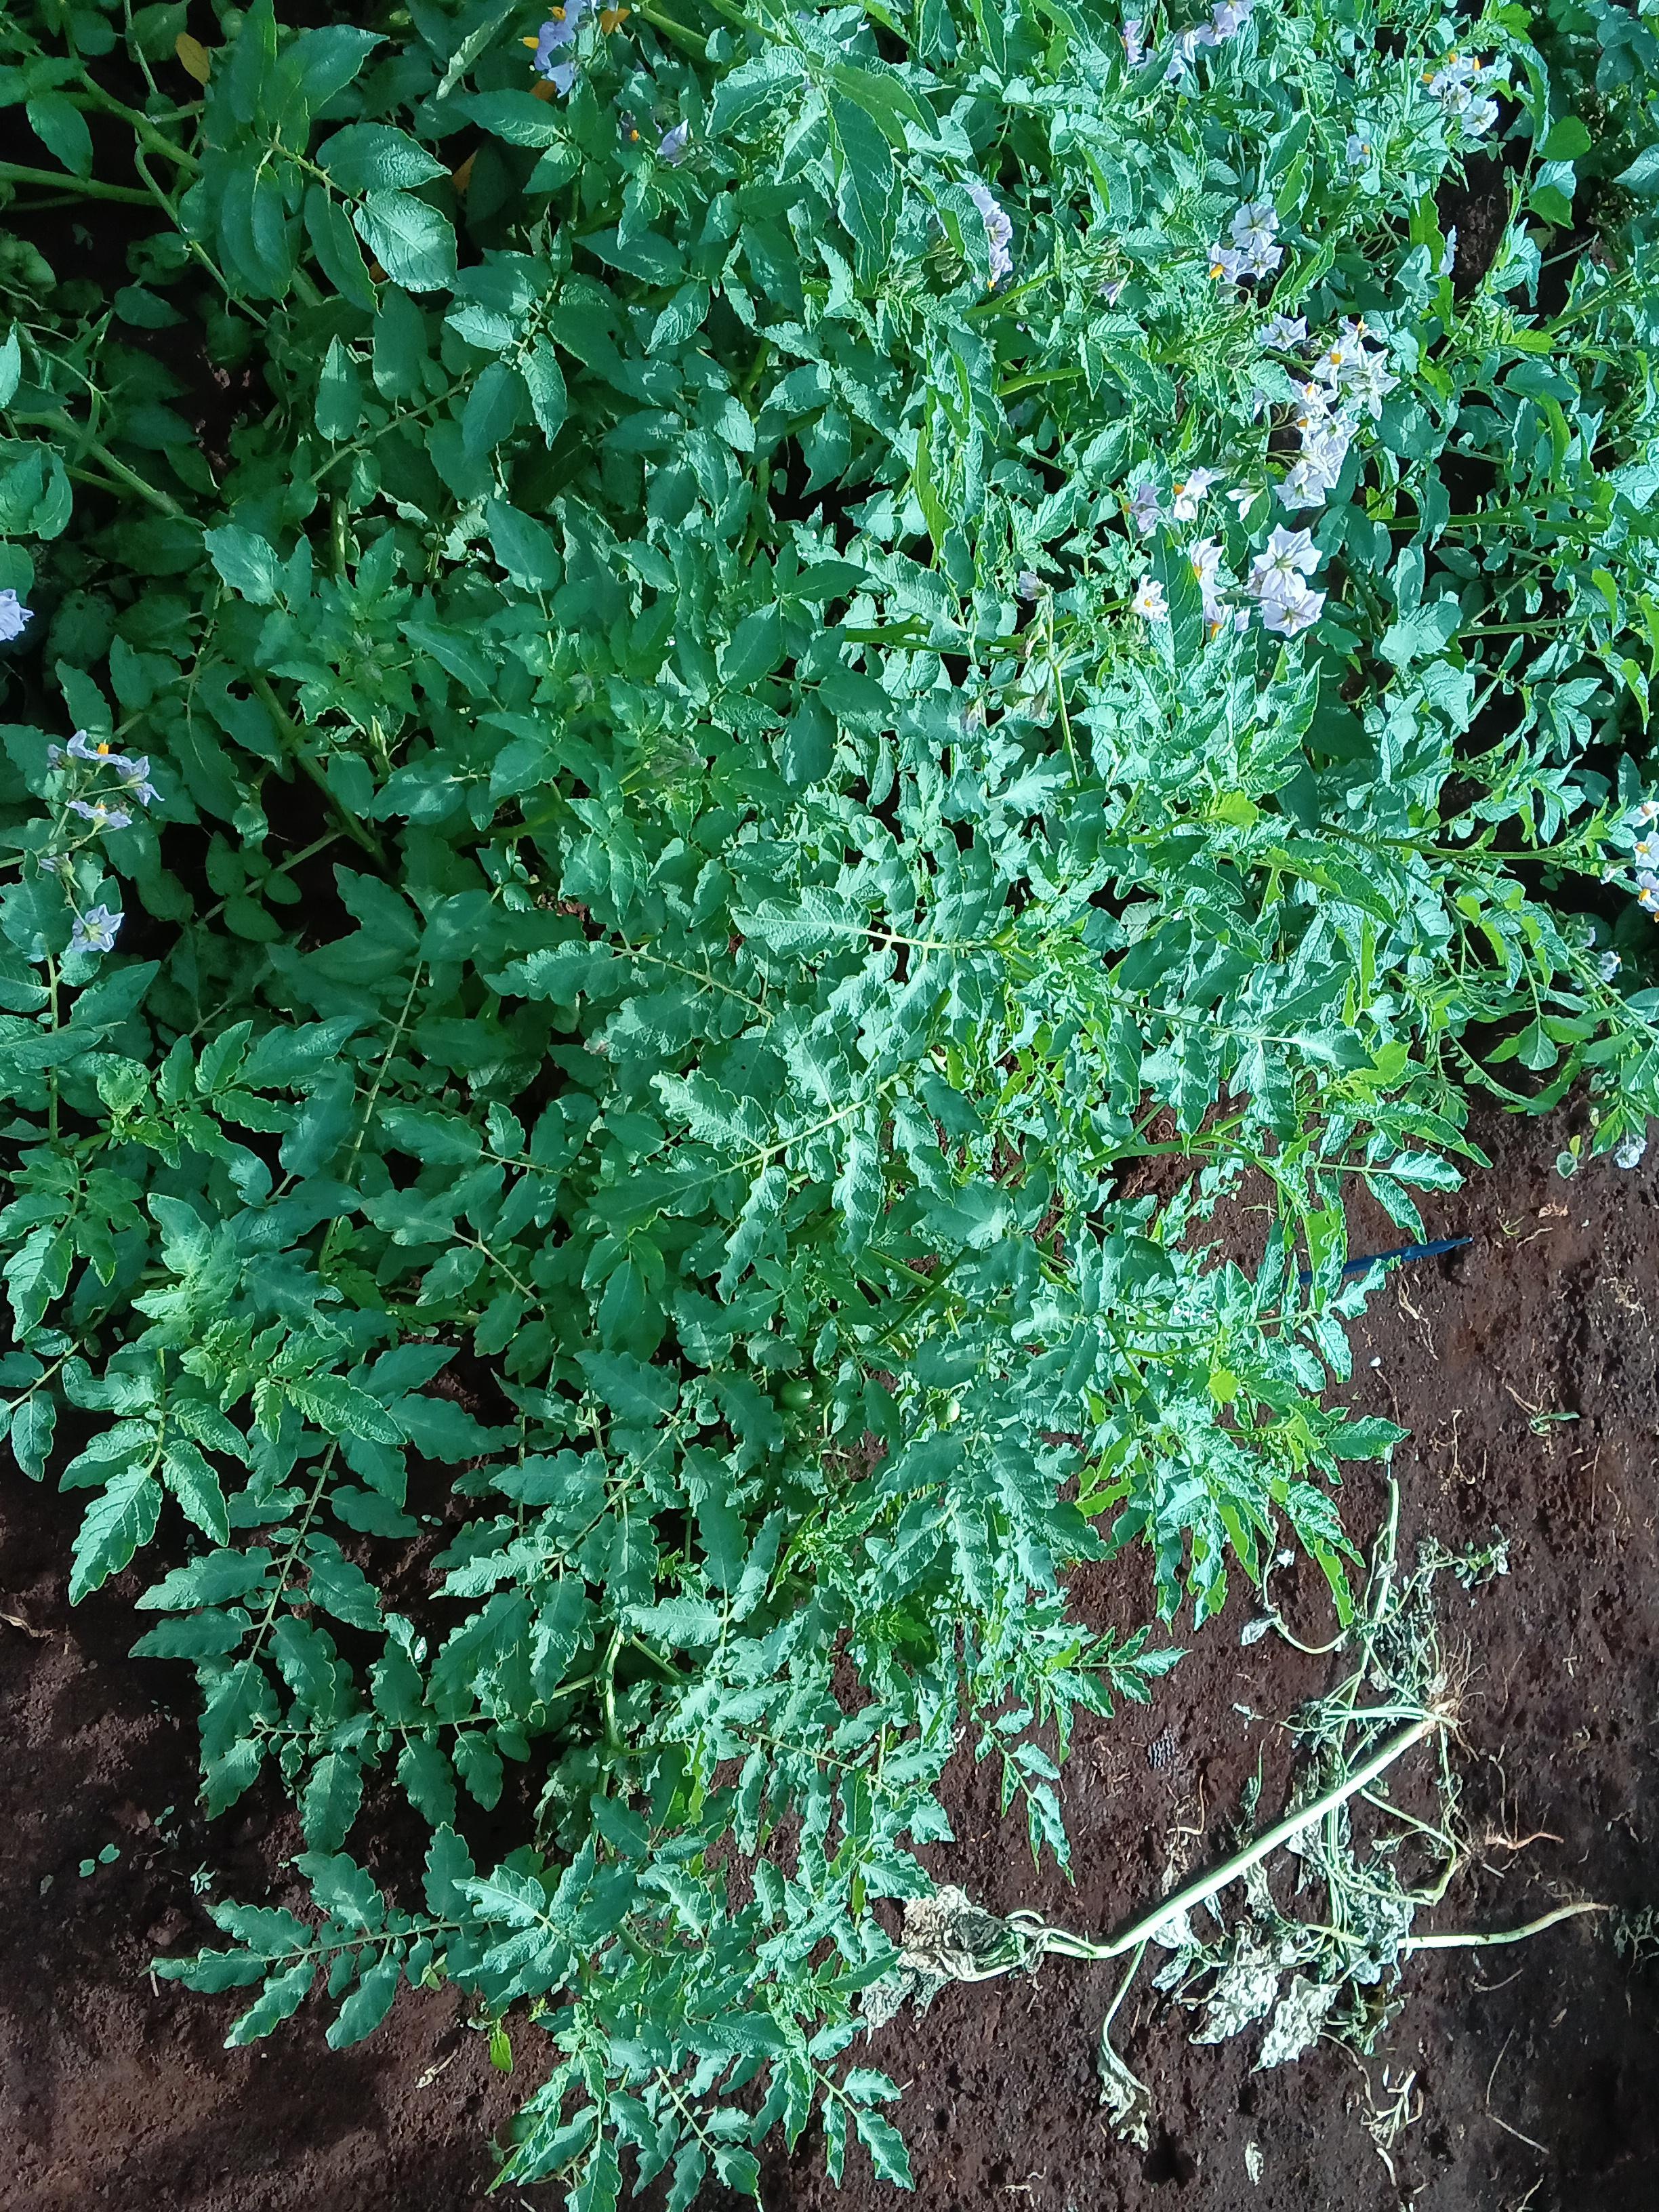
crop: potato
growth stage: flowering
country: Kenya
